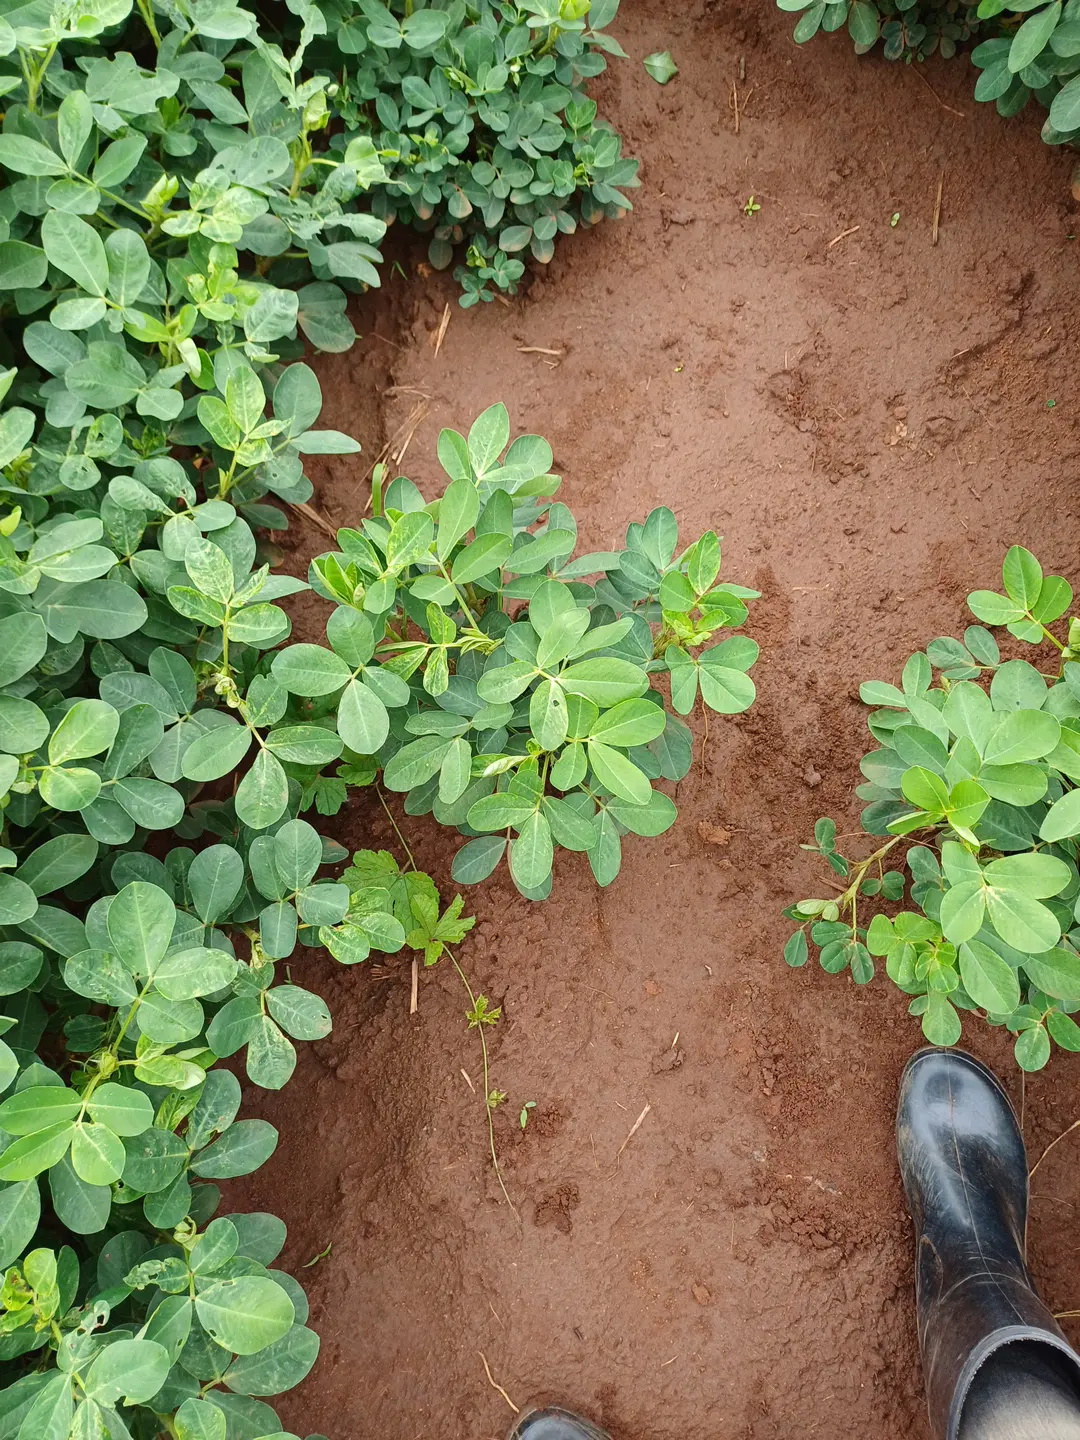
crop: groundnut
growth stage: flowering
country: Kenya
